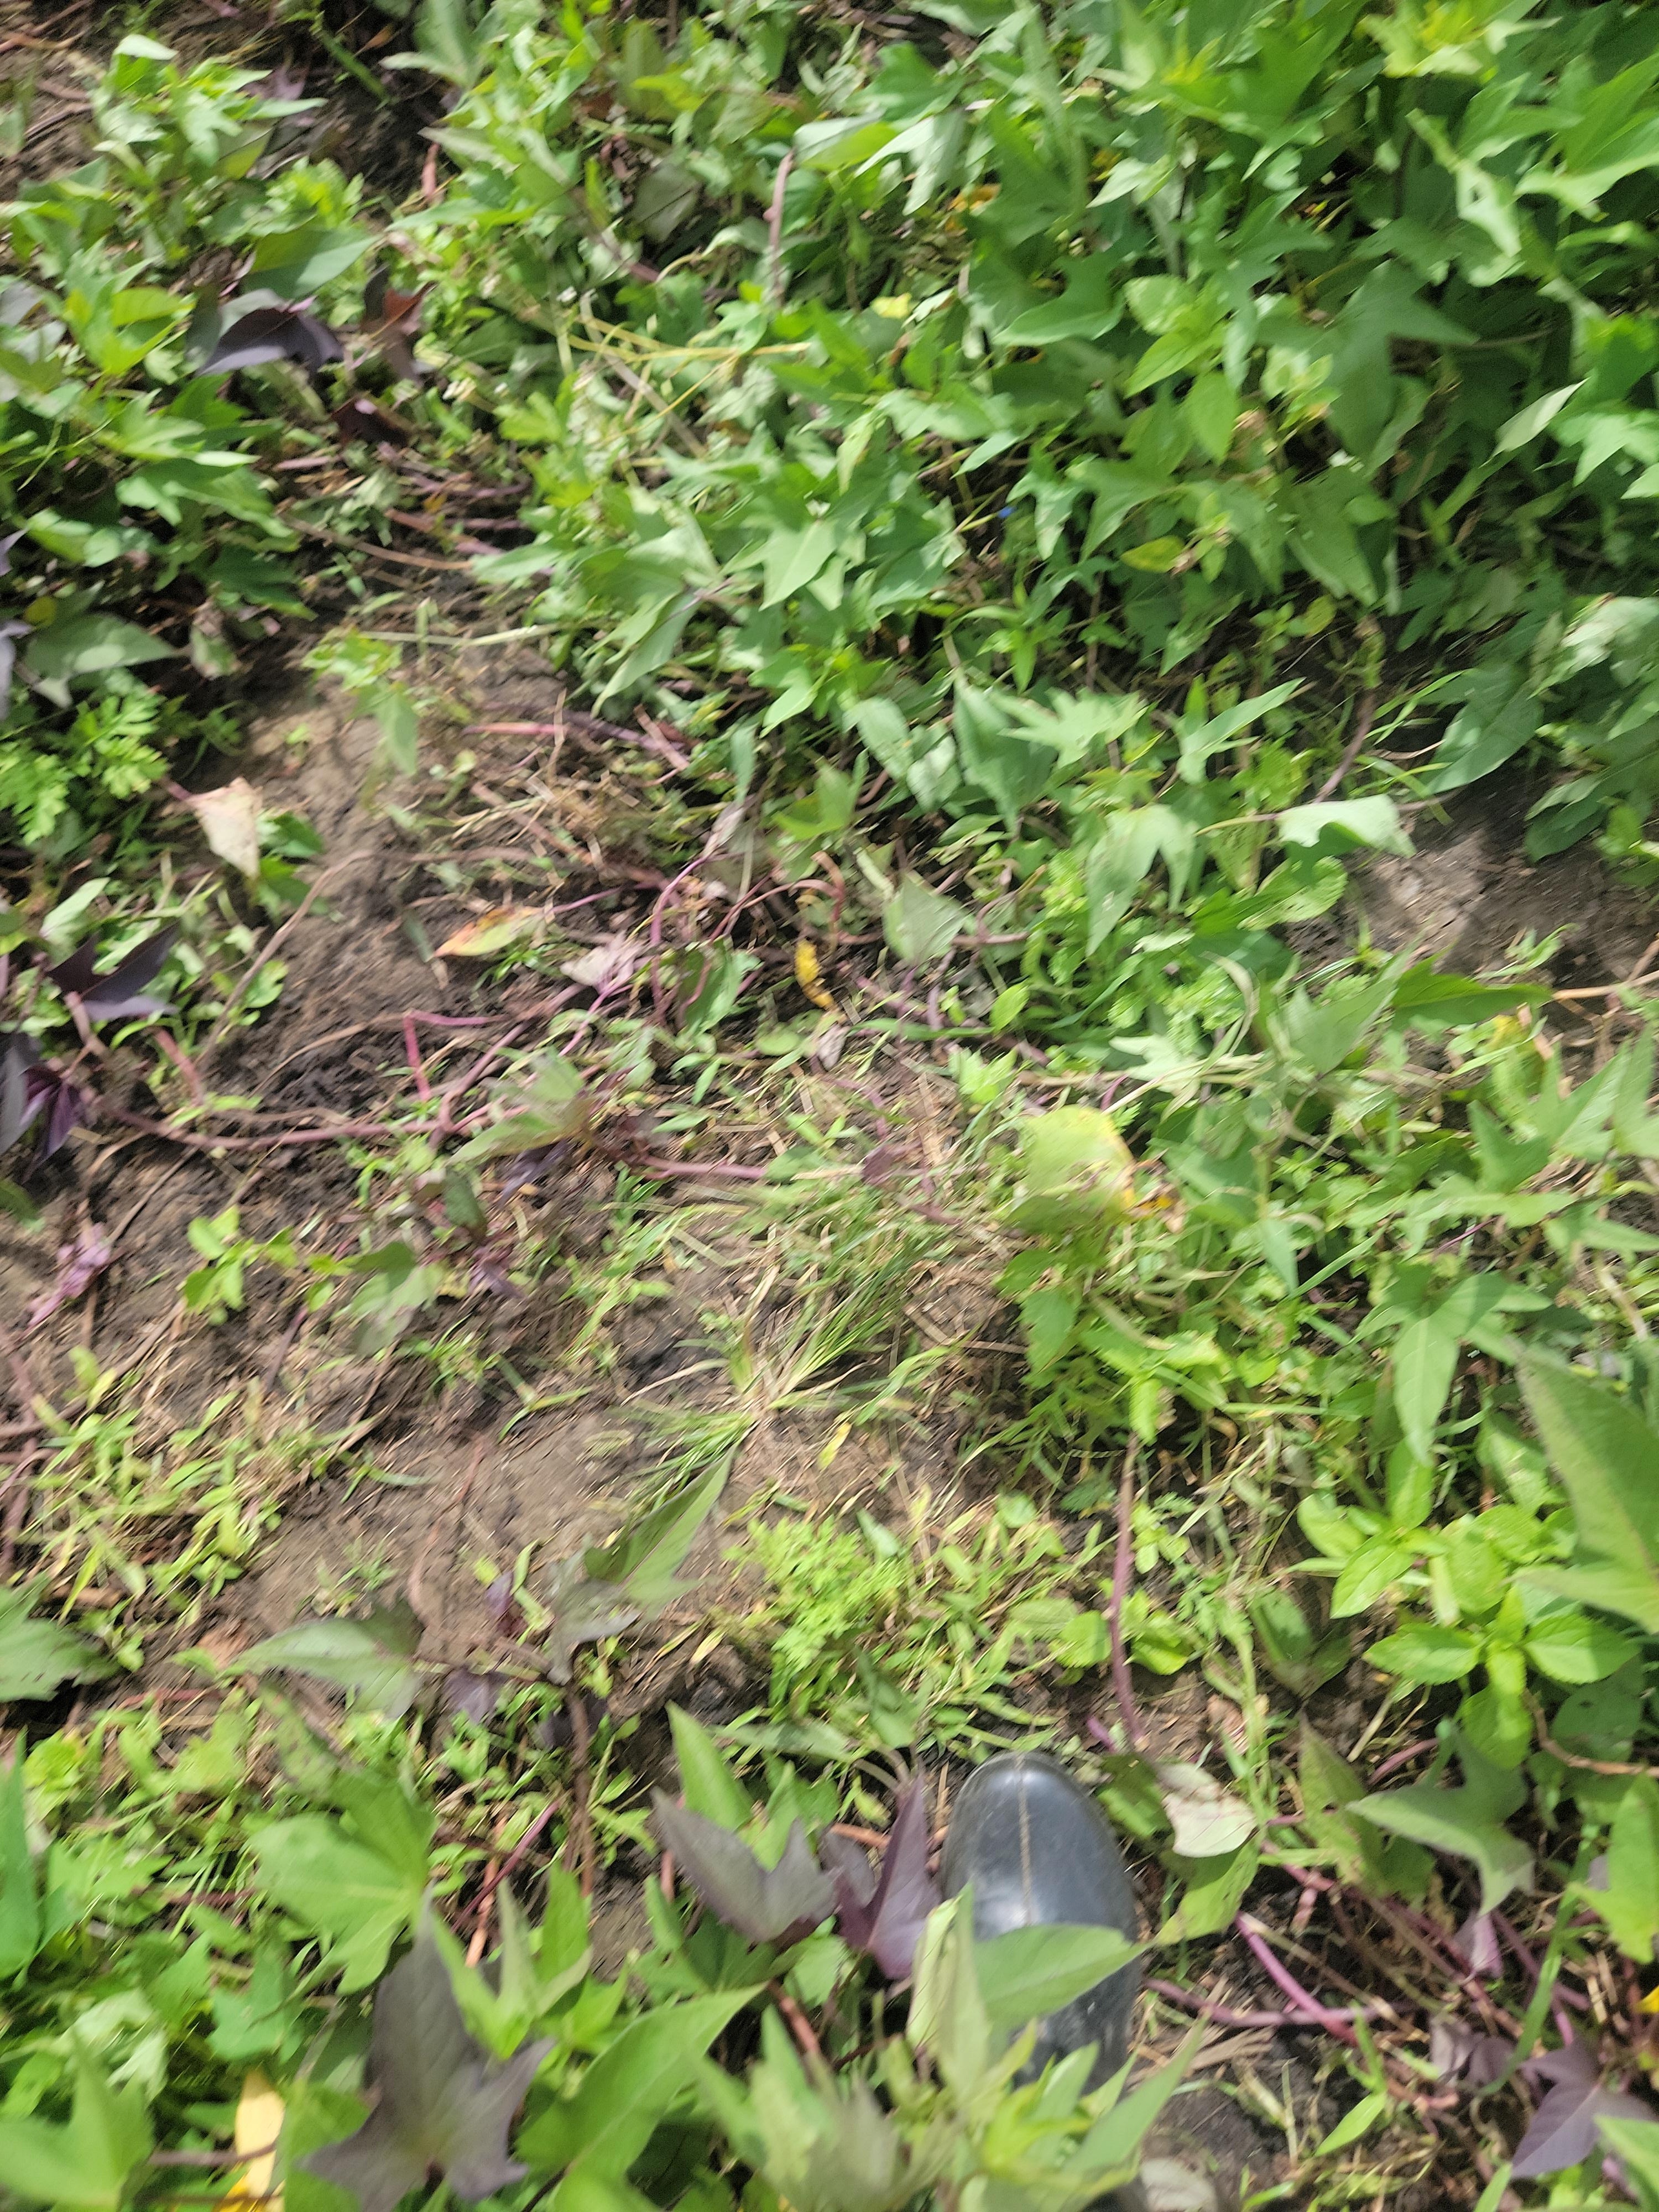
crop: sweet potato
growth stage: vegetative
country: Tanzania
